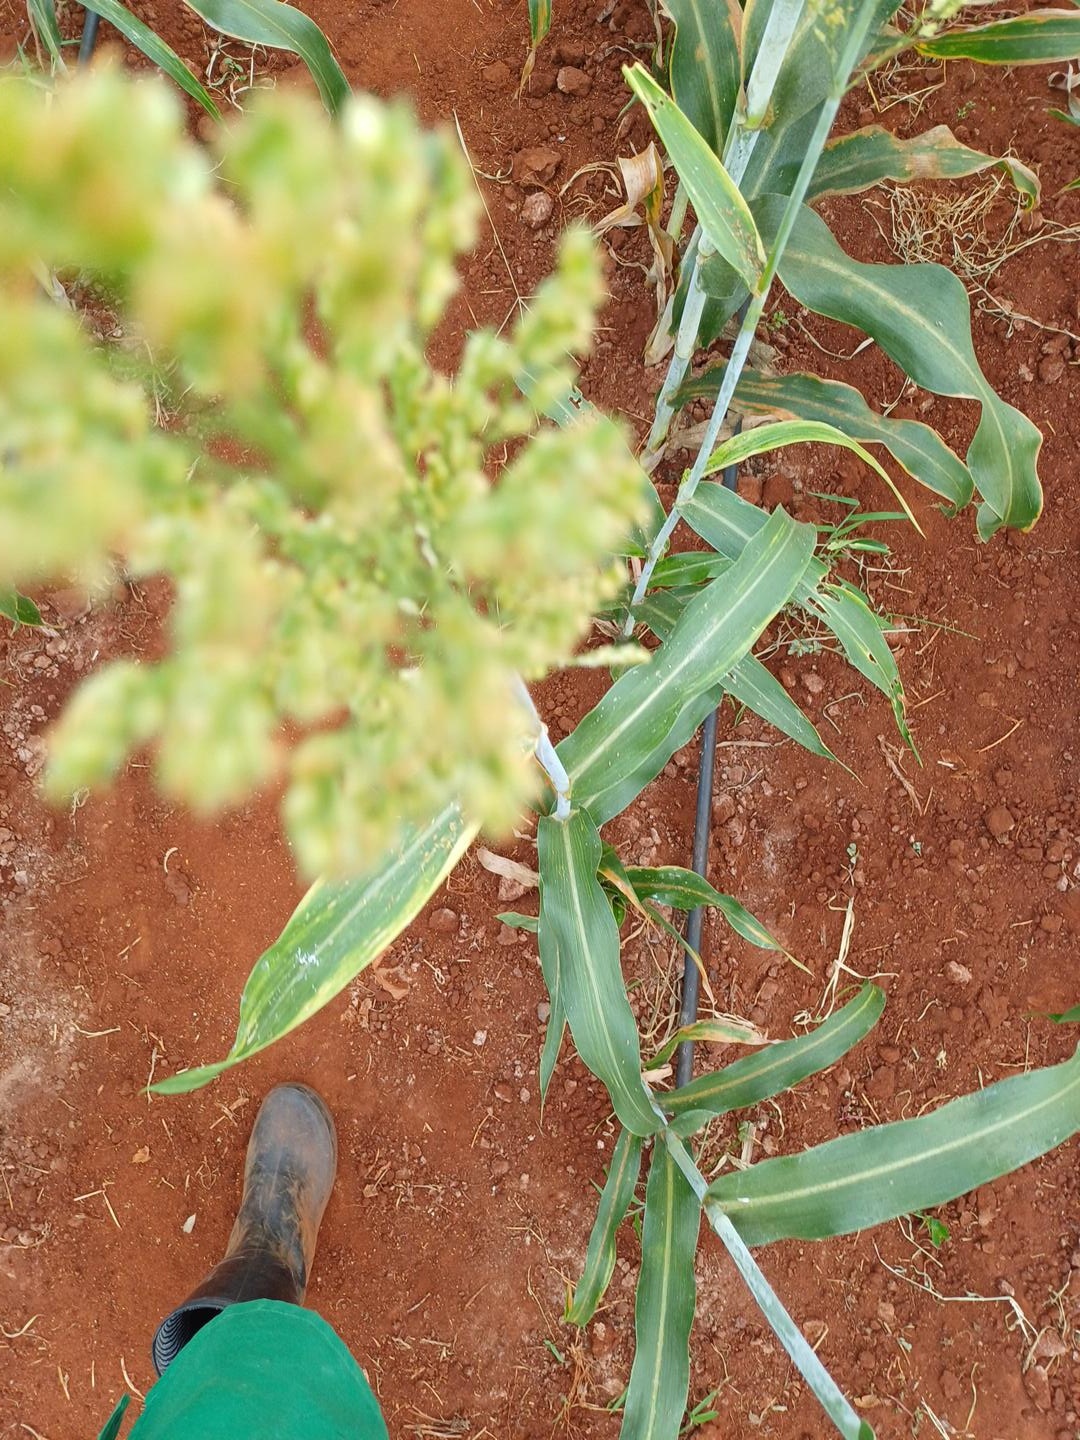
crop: sorghum
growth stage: filling grain
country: Kenya
